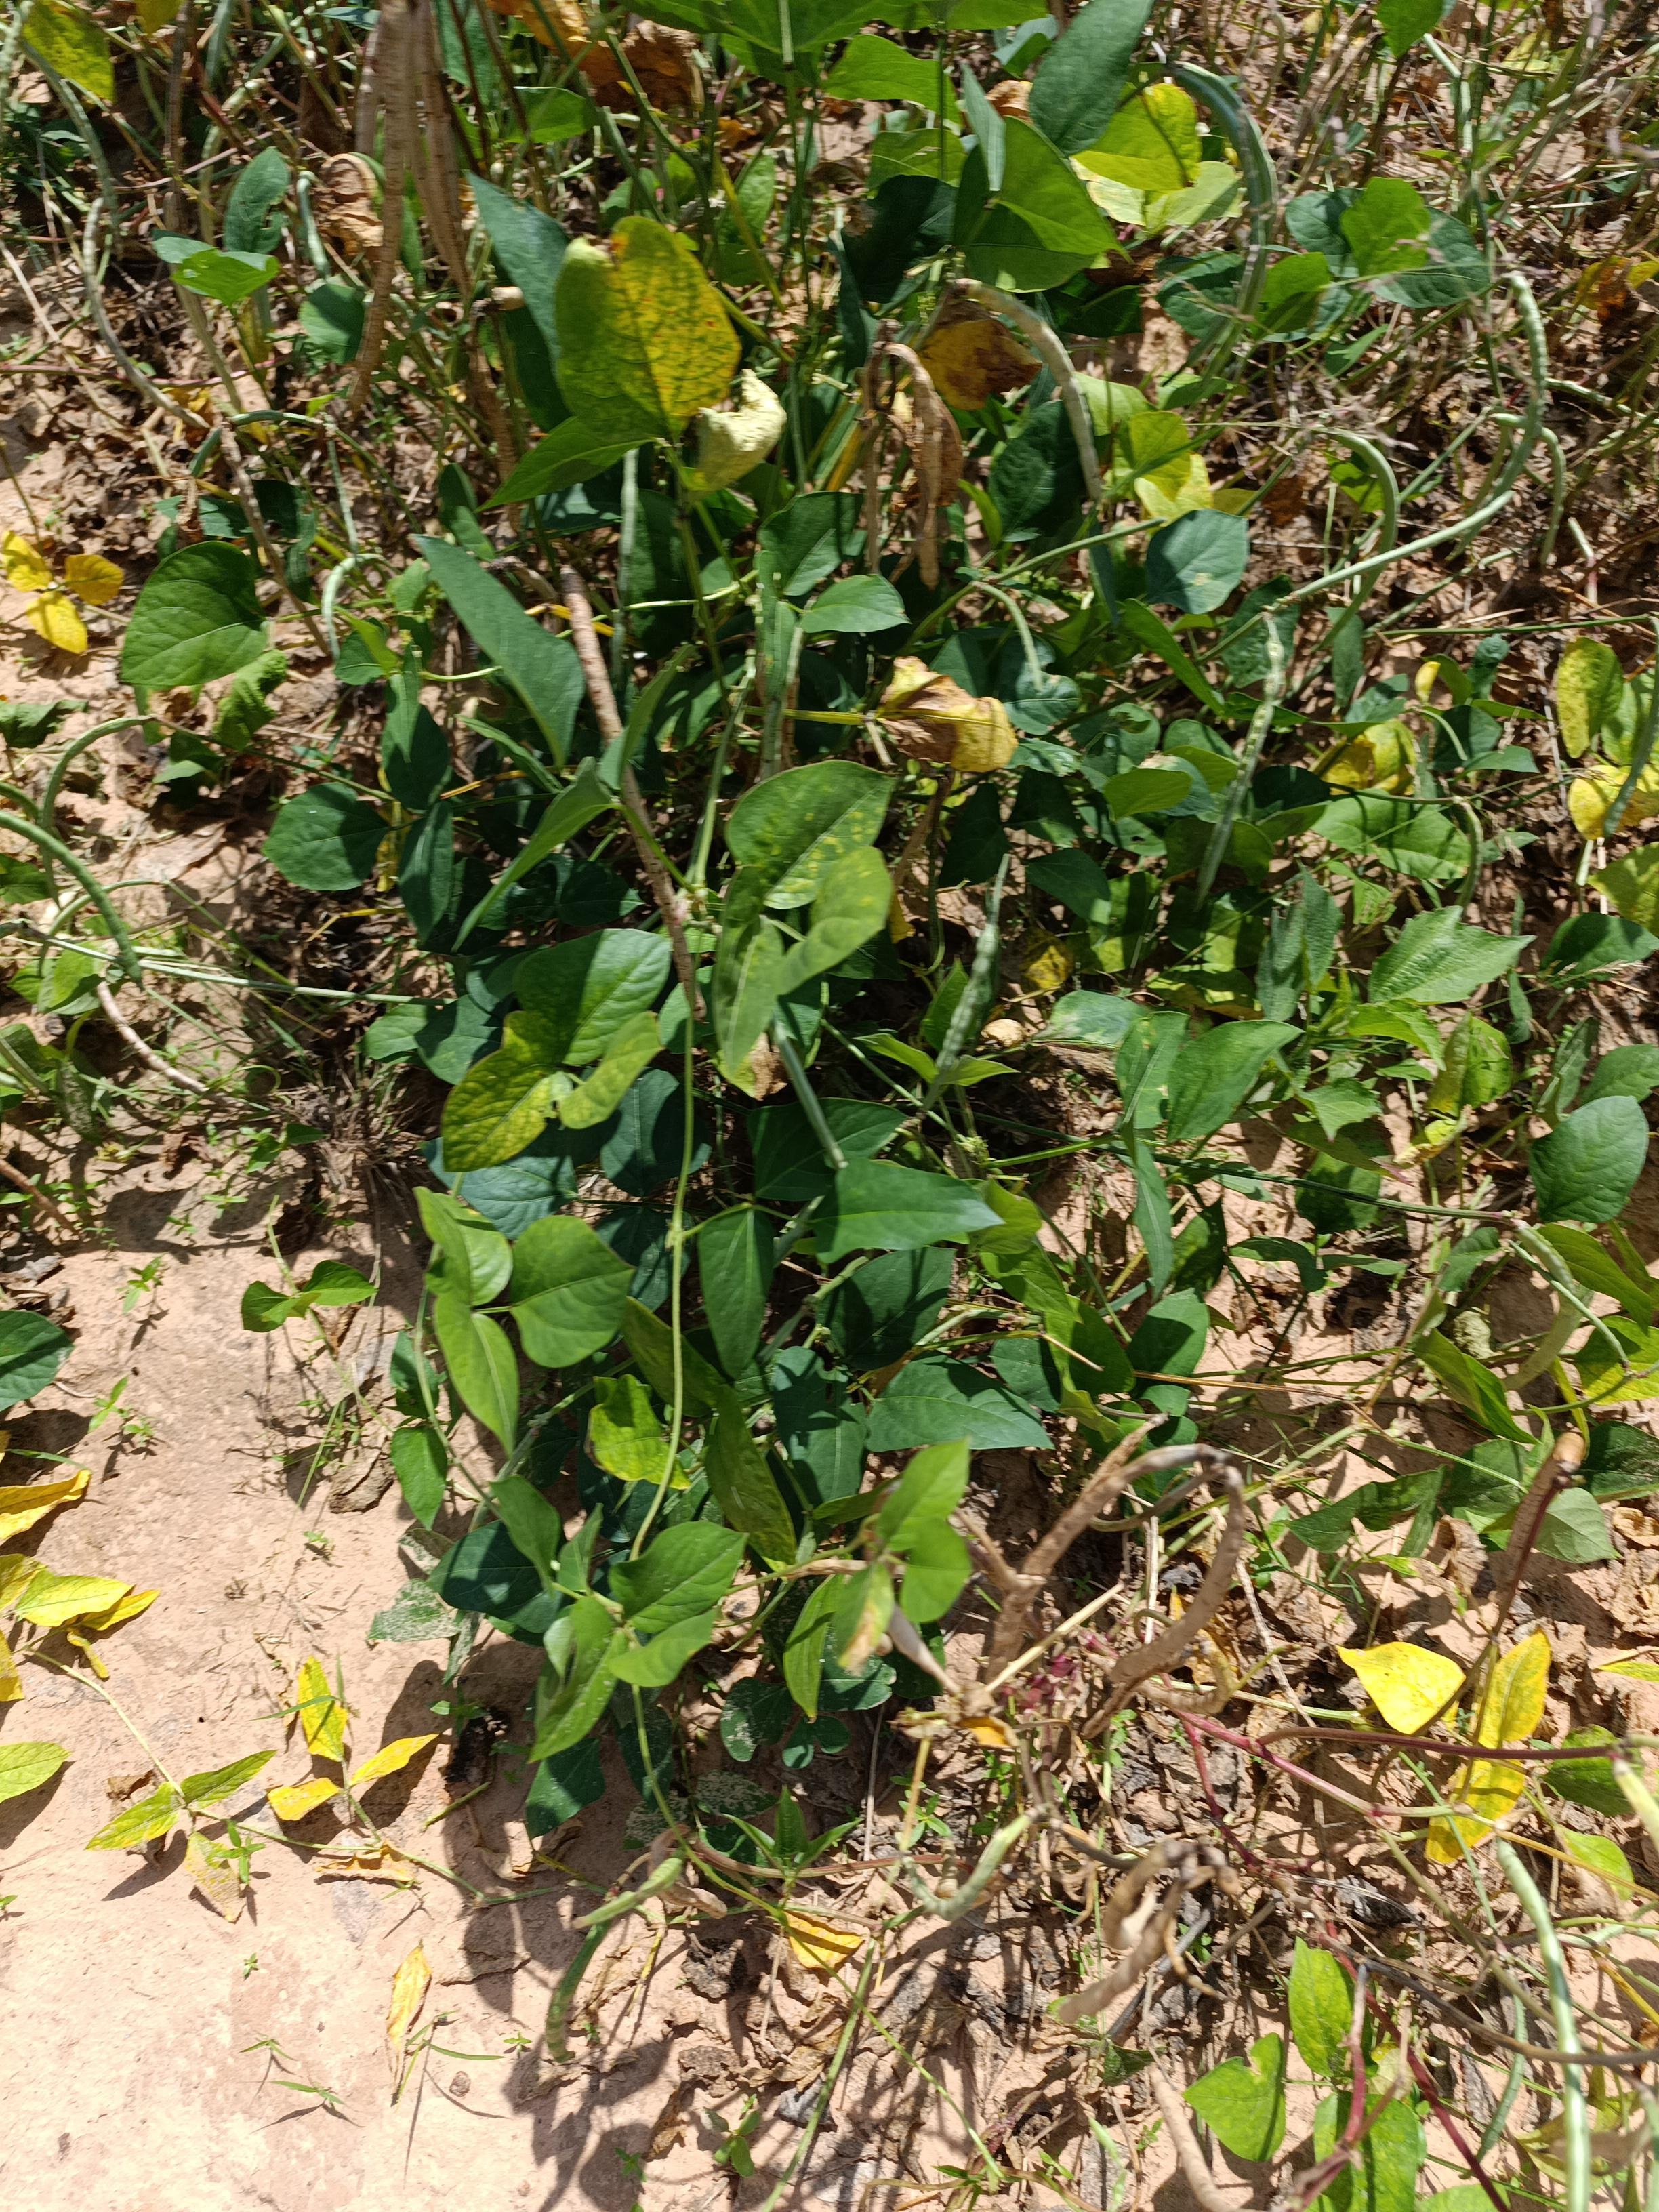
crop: cowpea
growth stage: maturity
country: Nigeria
